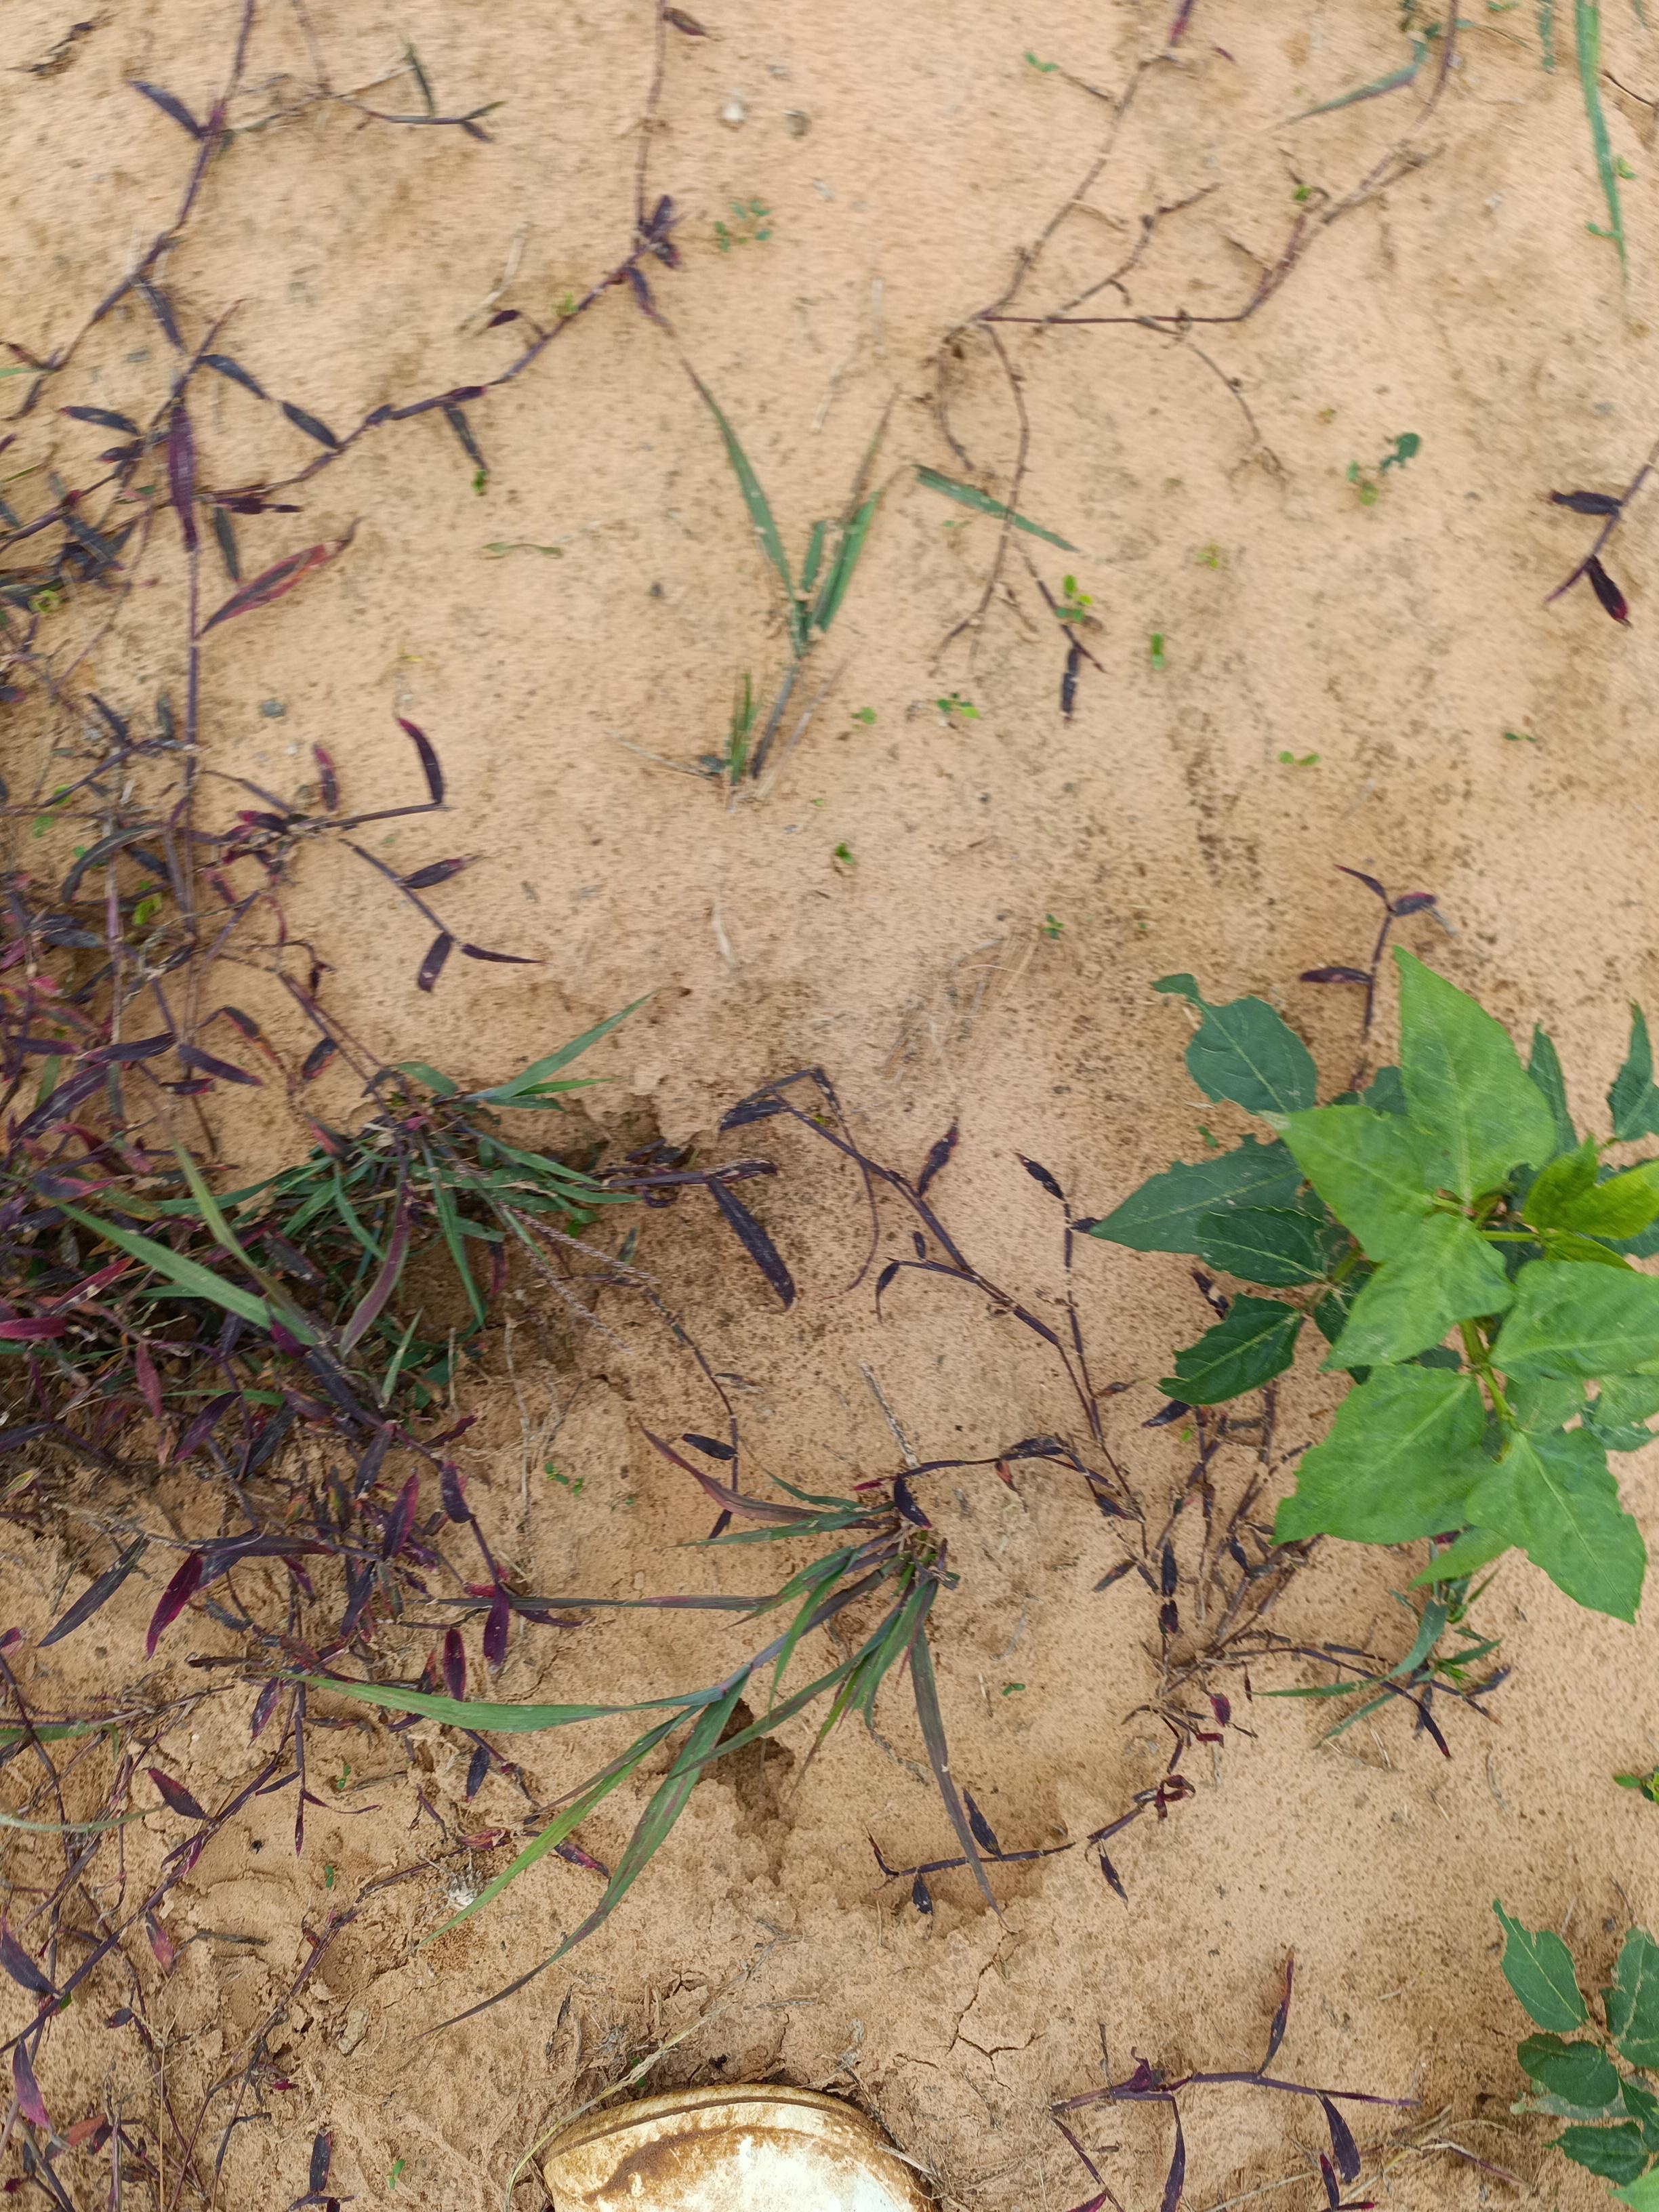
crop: cowpea
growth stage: emergence
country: Nigeria
